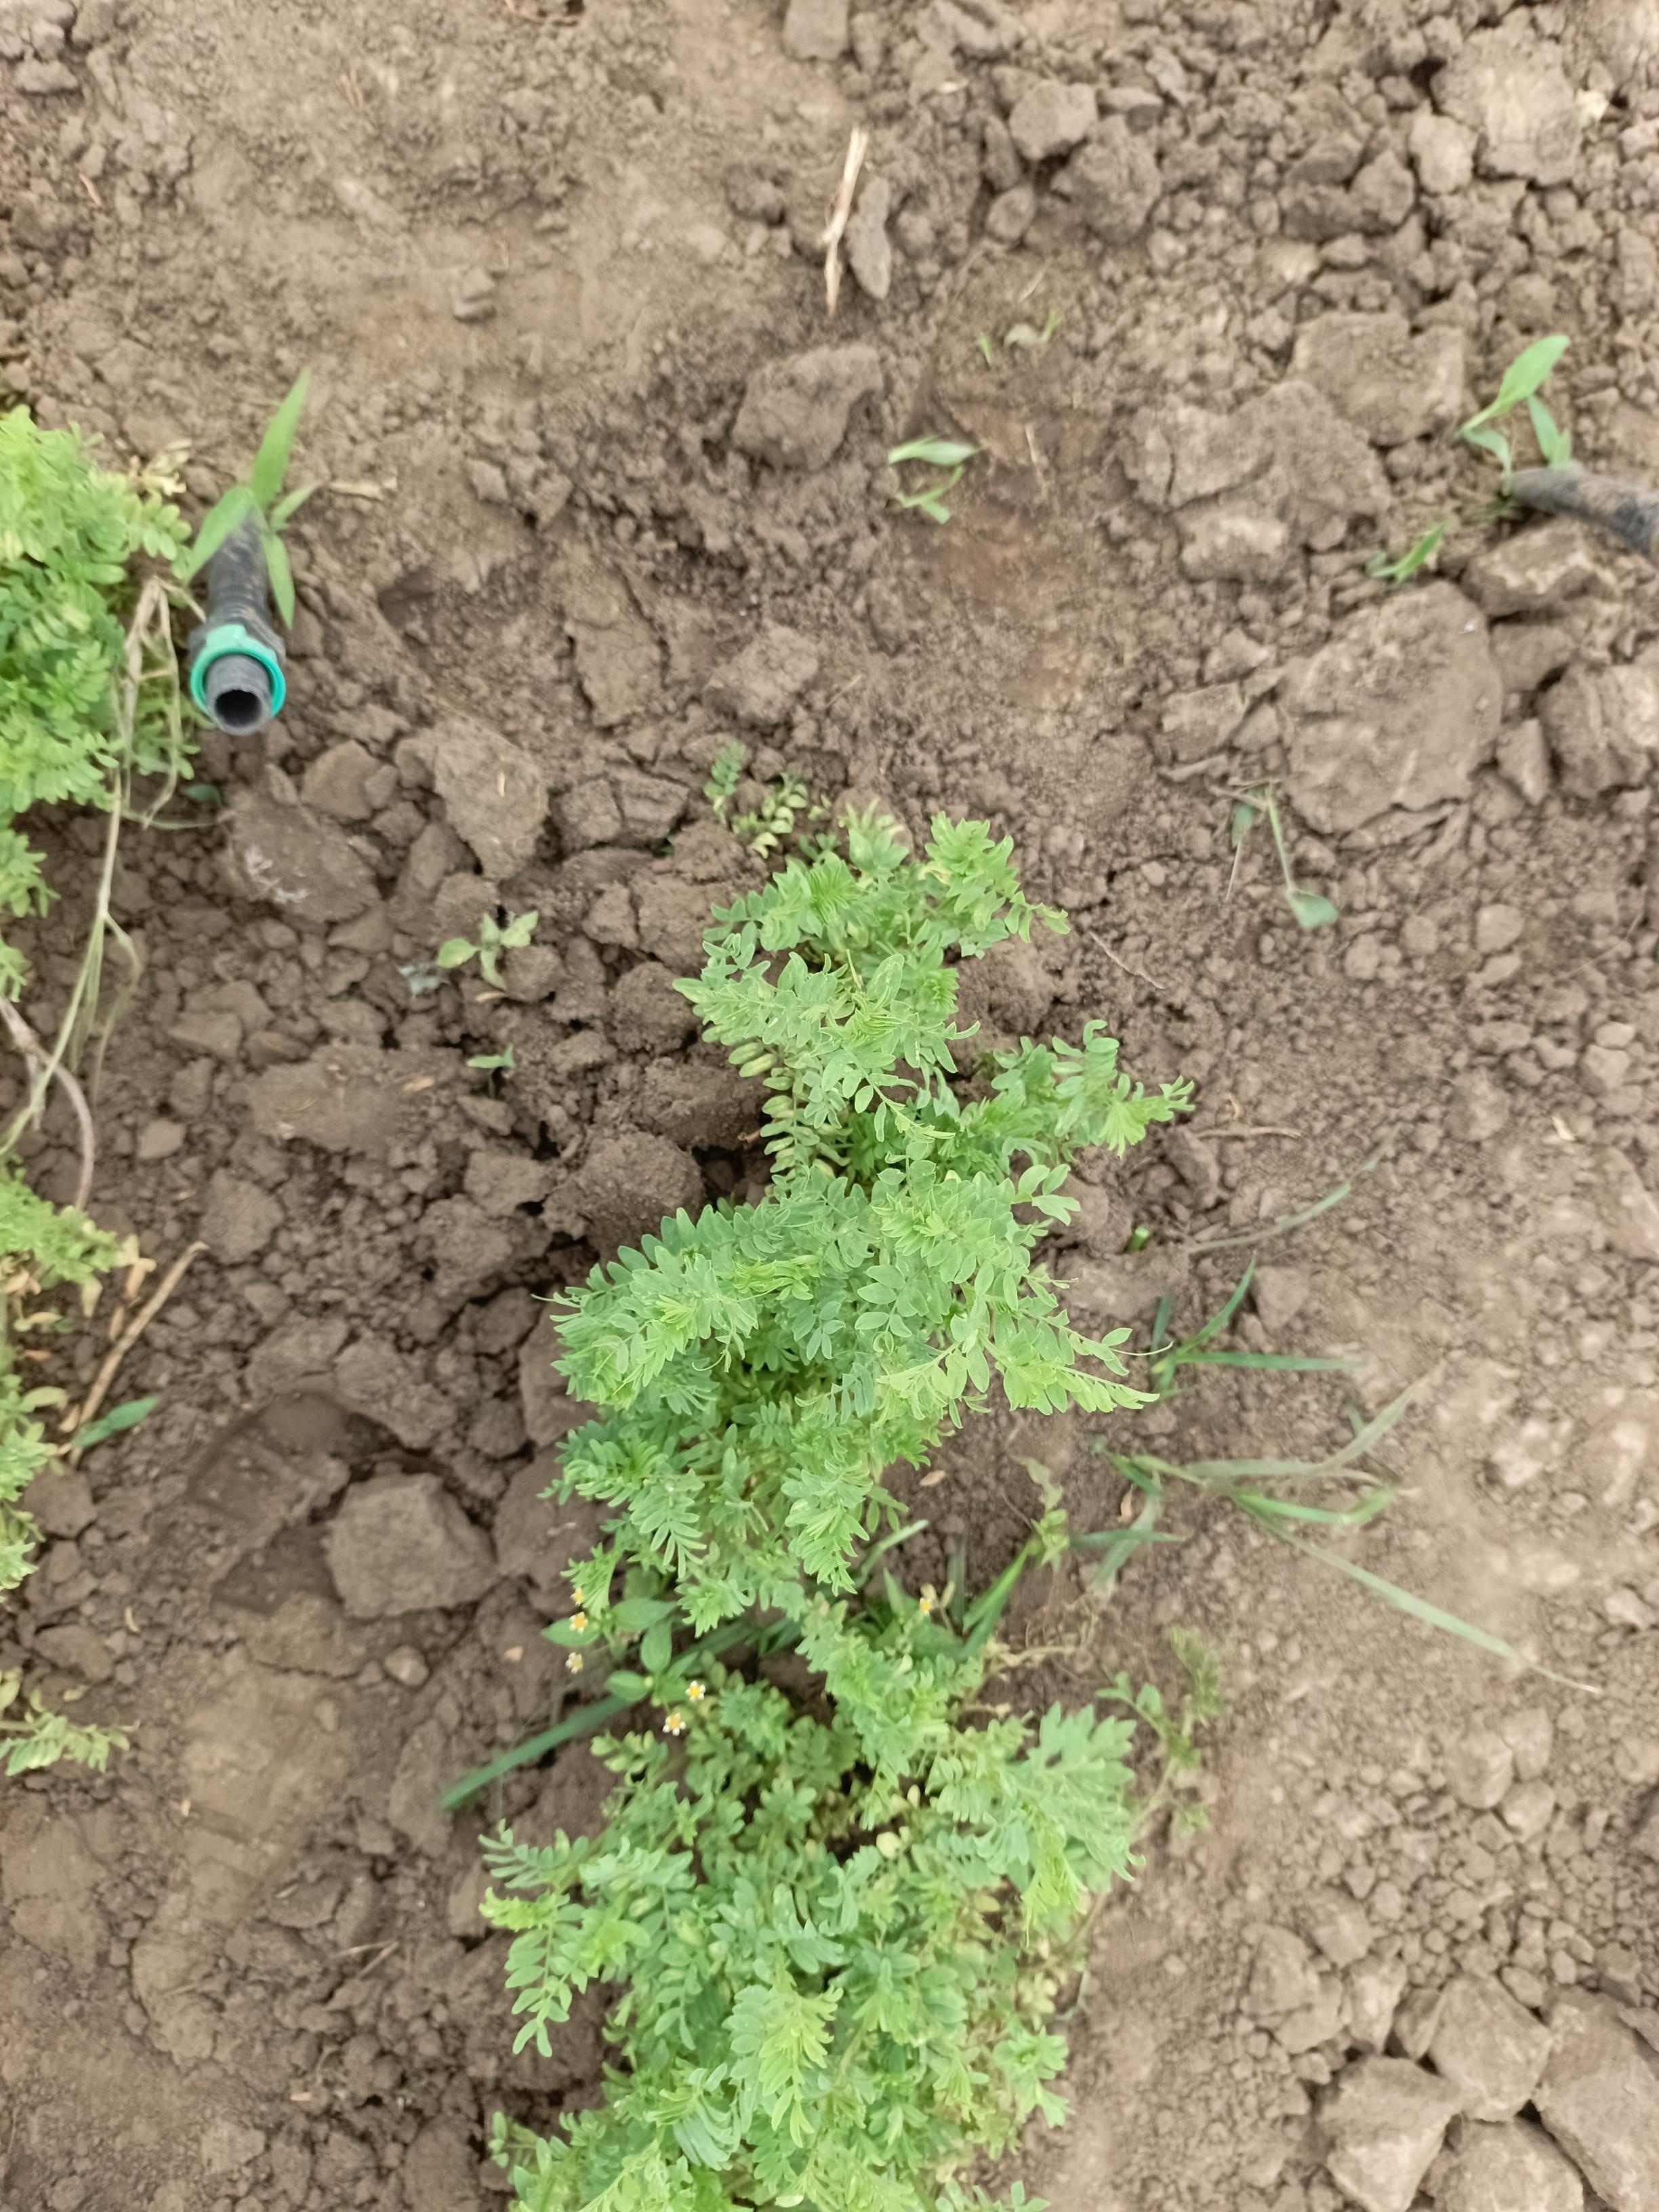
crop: lentil
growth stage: vegetative
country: Tanzania
